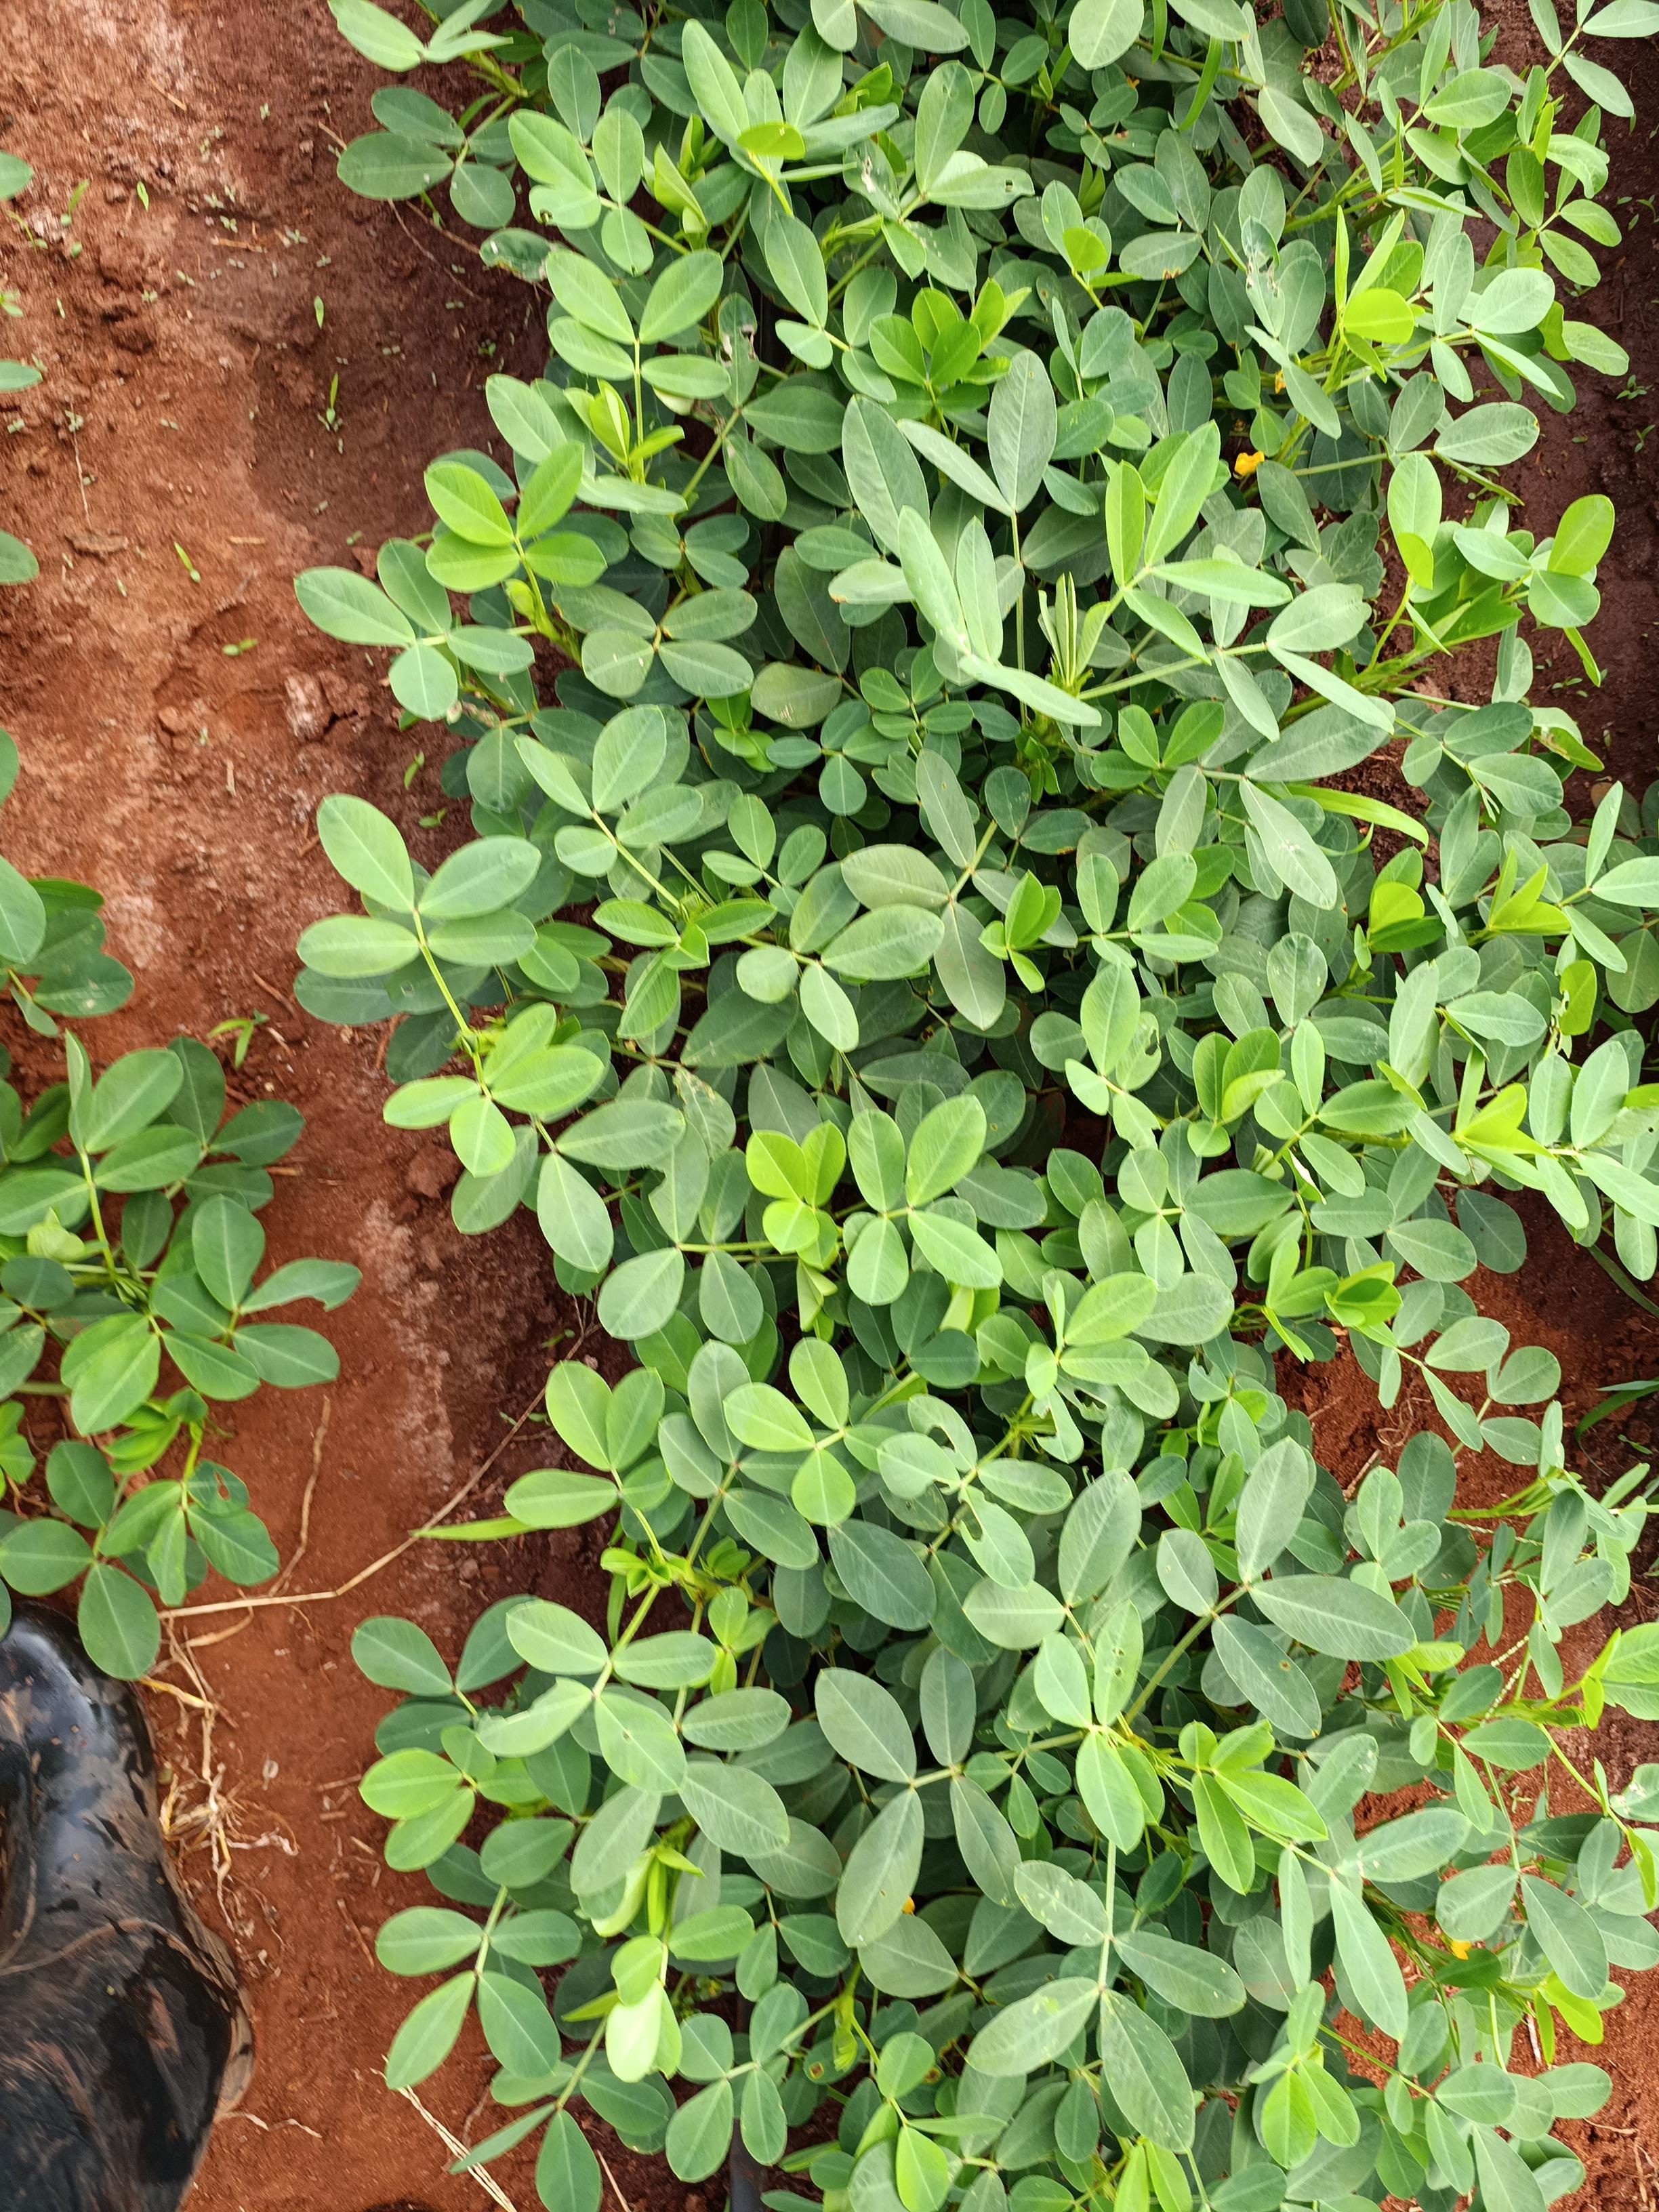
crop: groundnut
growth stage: flowering
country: Kenya
